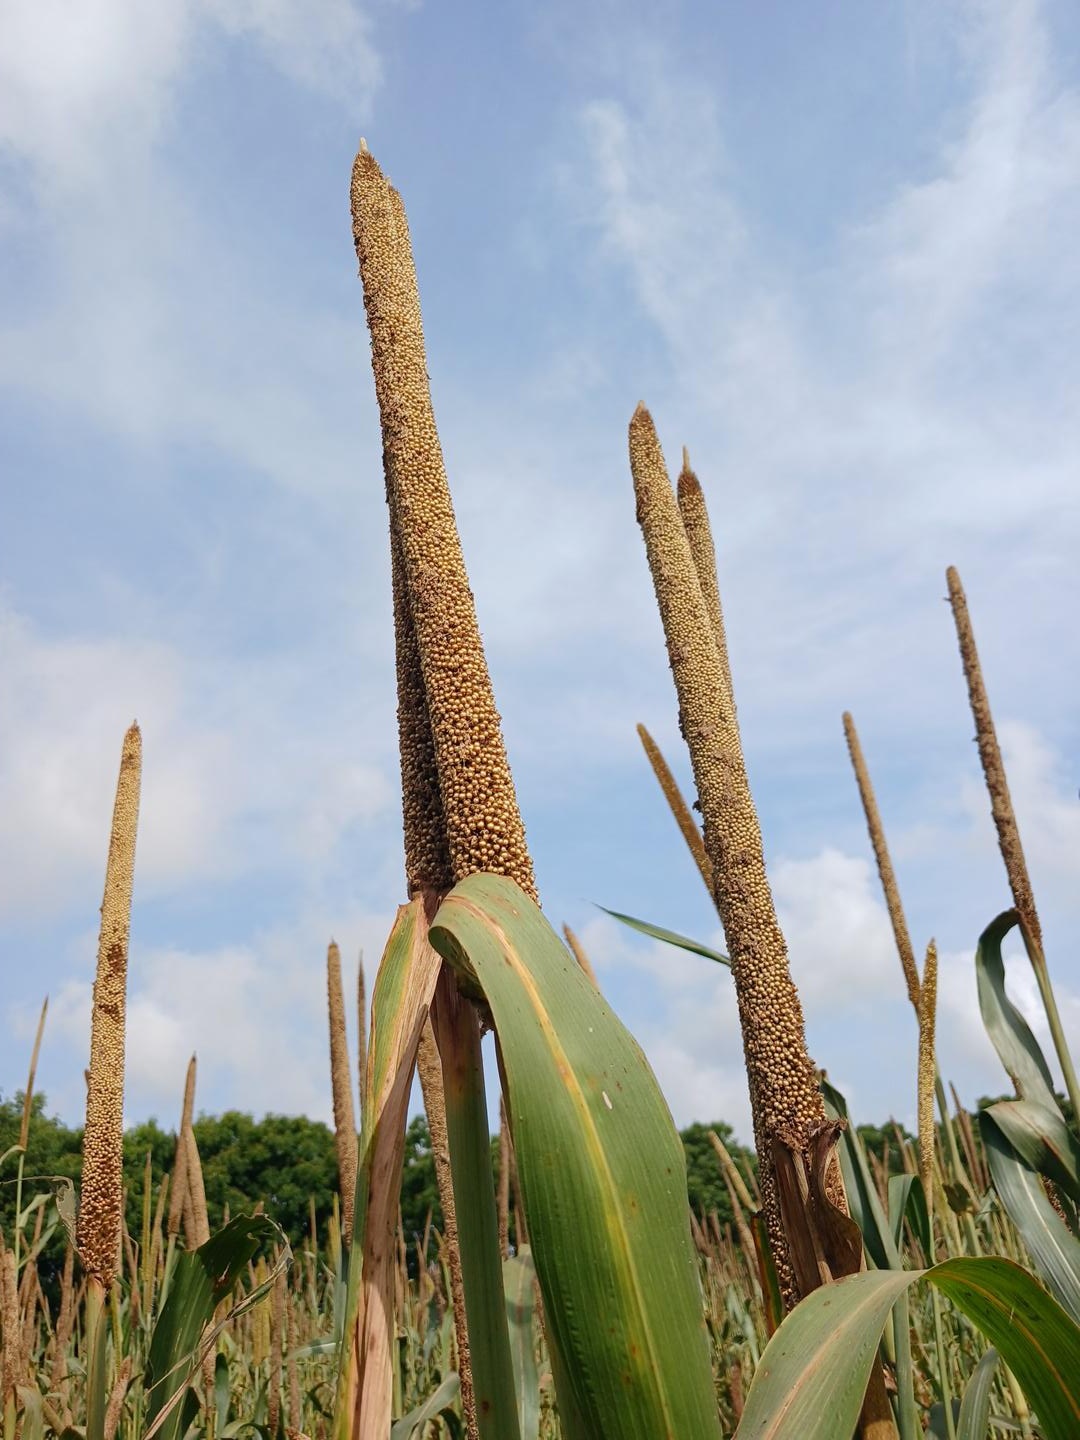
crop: pearl millet
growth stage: maturity
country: Senegal
